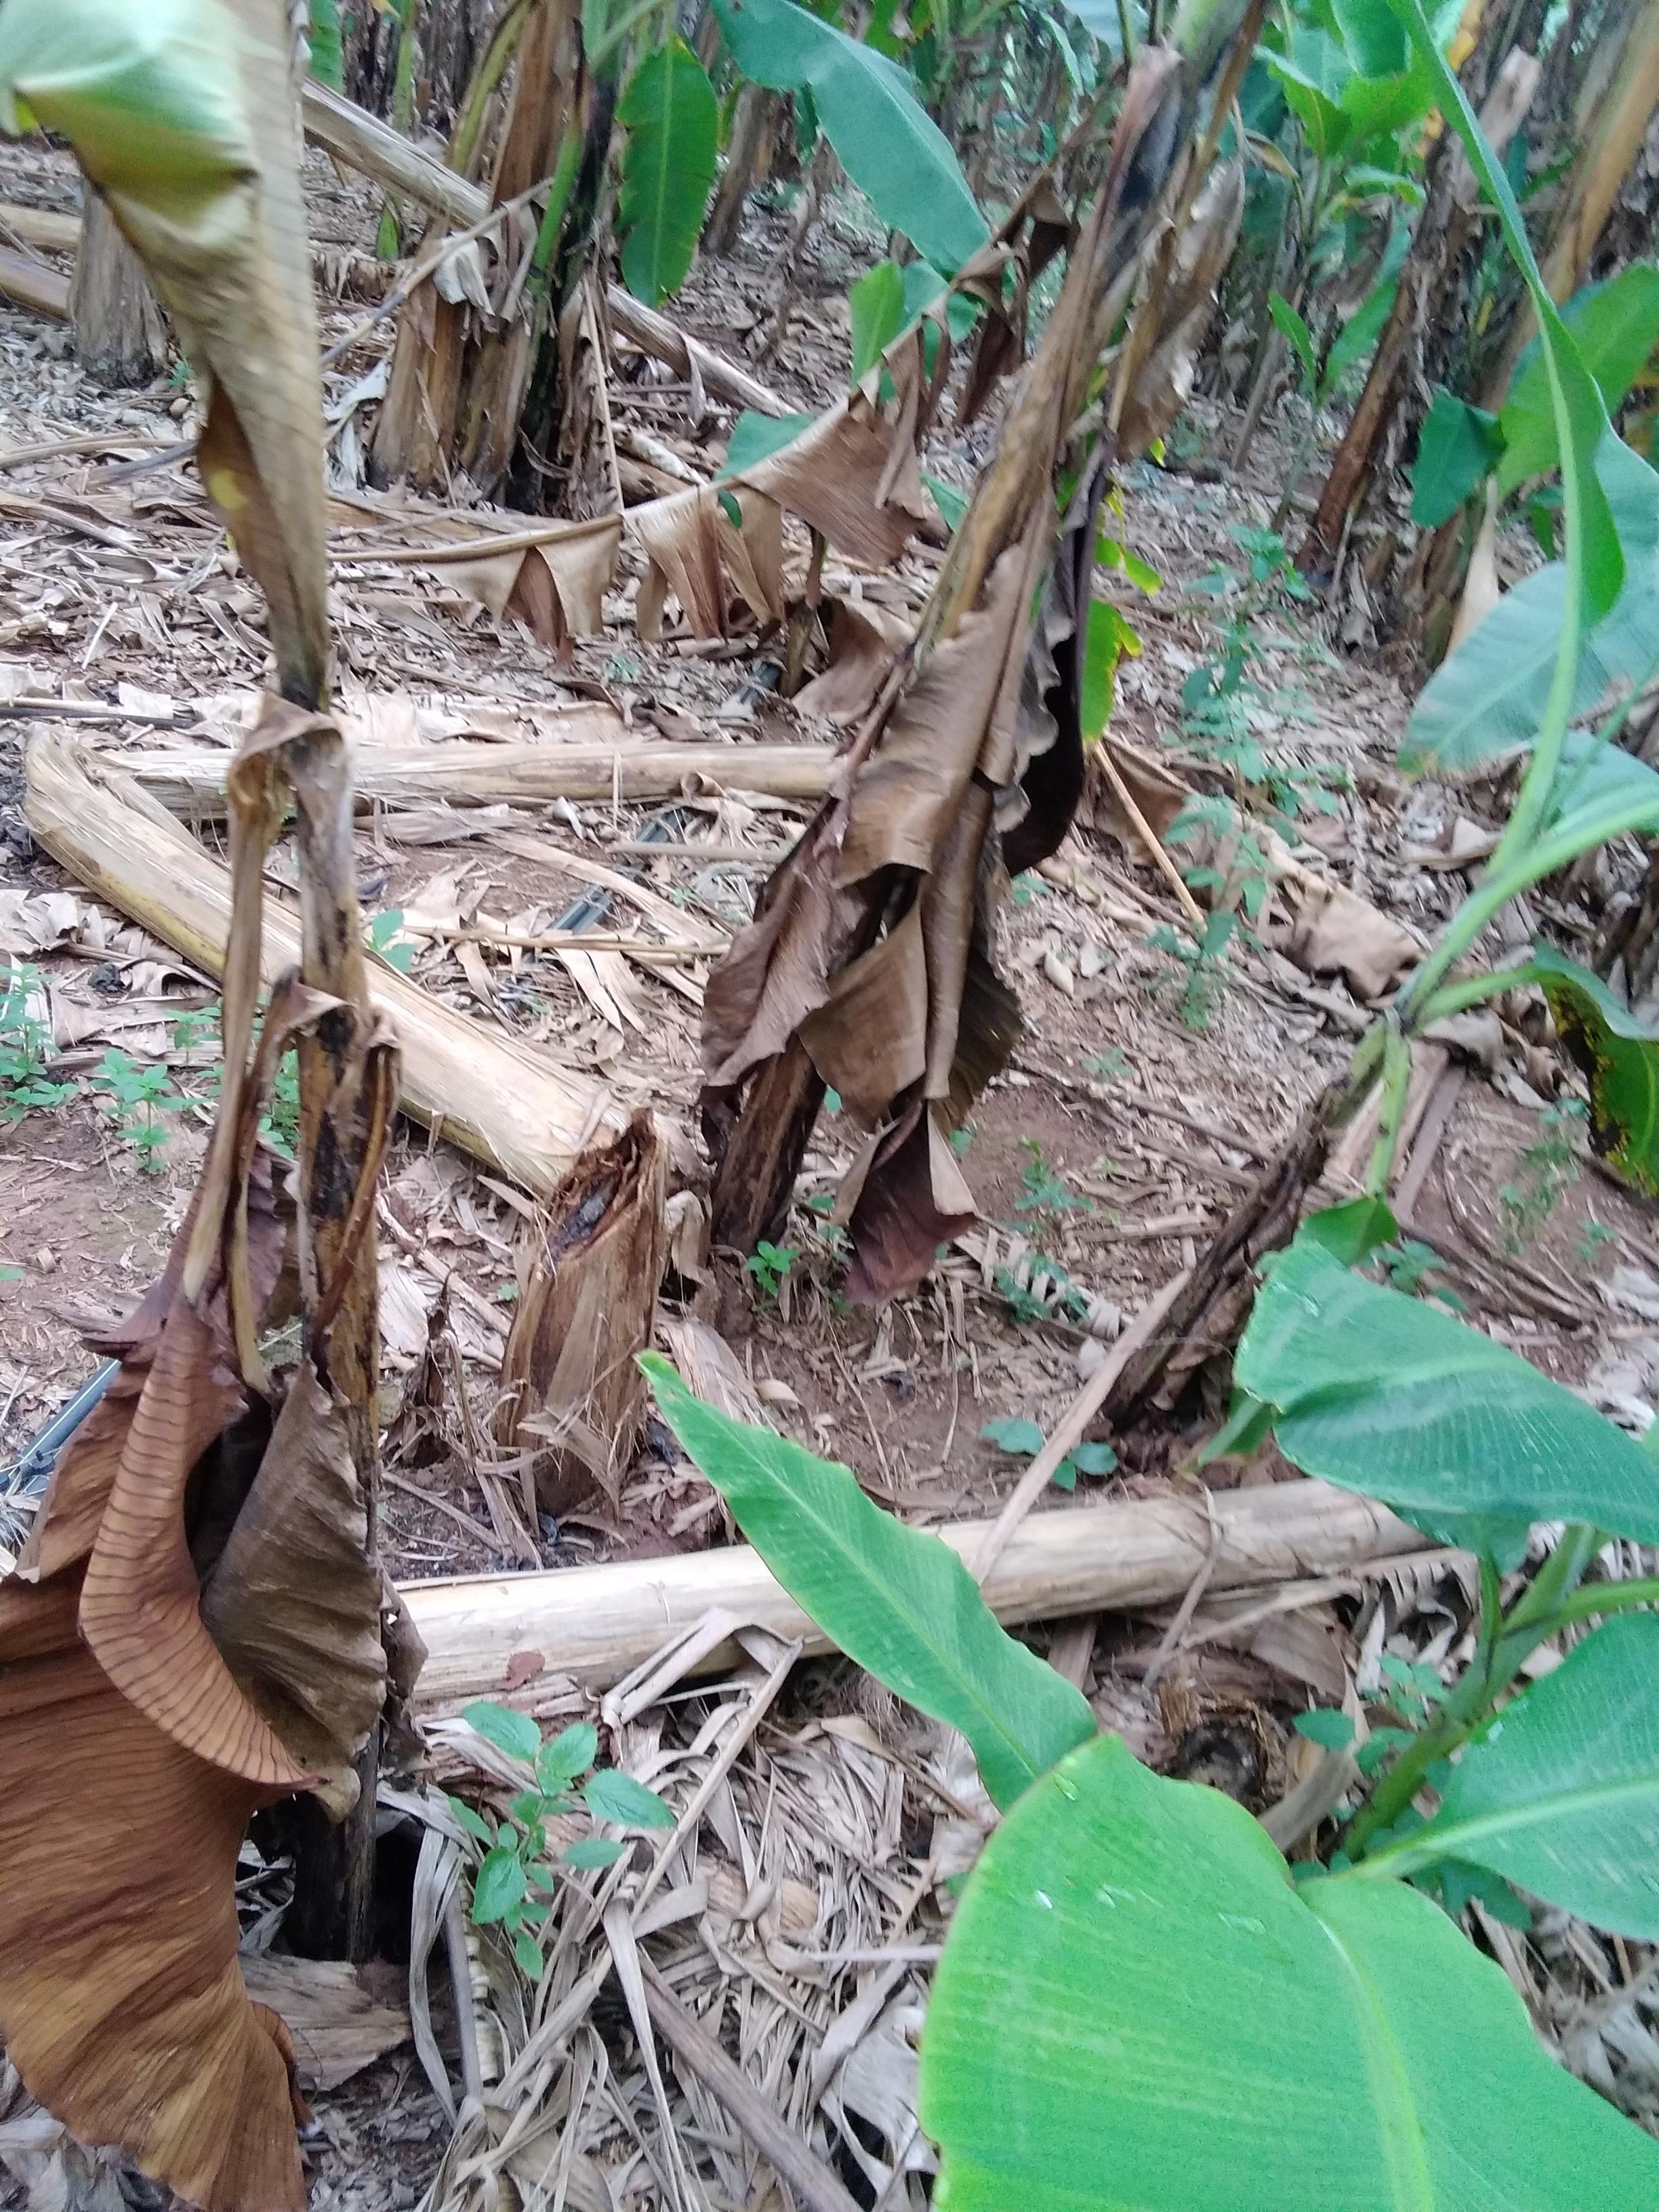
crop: banana
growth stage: vegetative
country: Uganda
